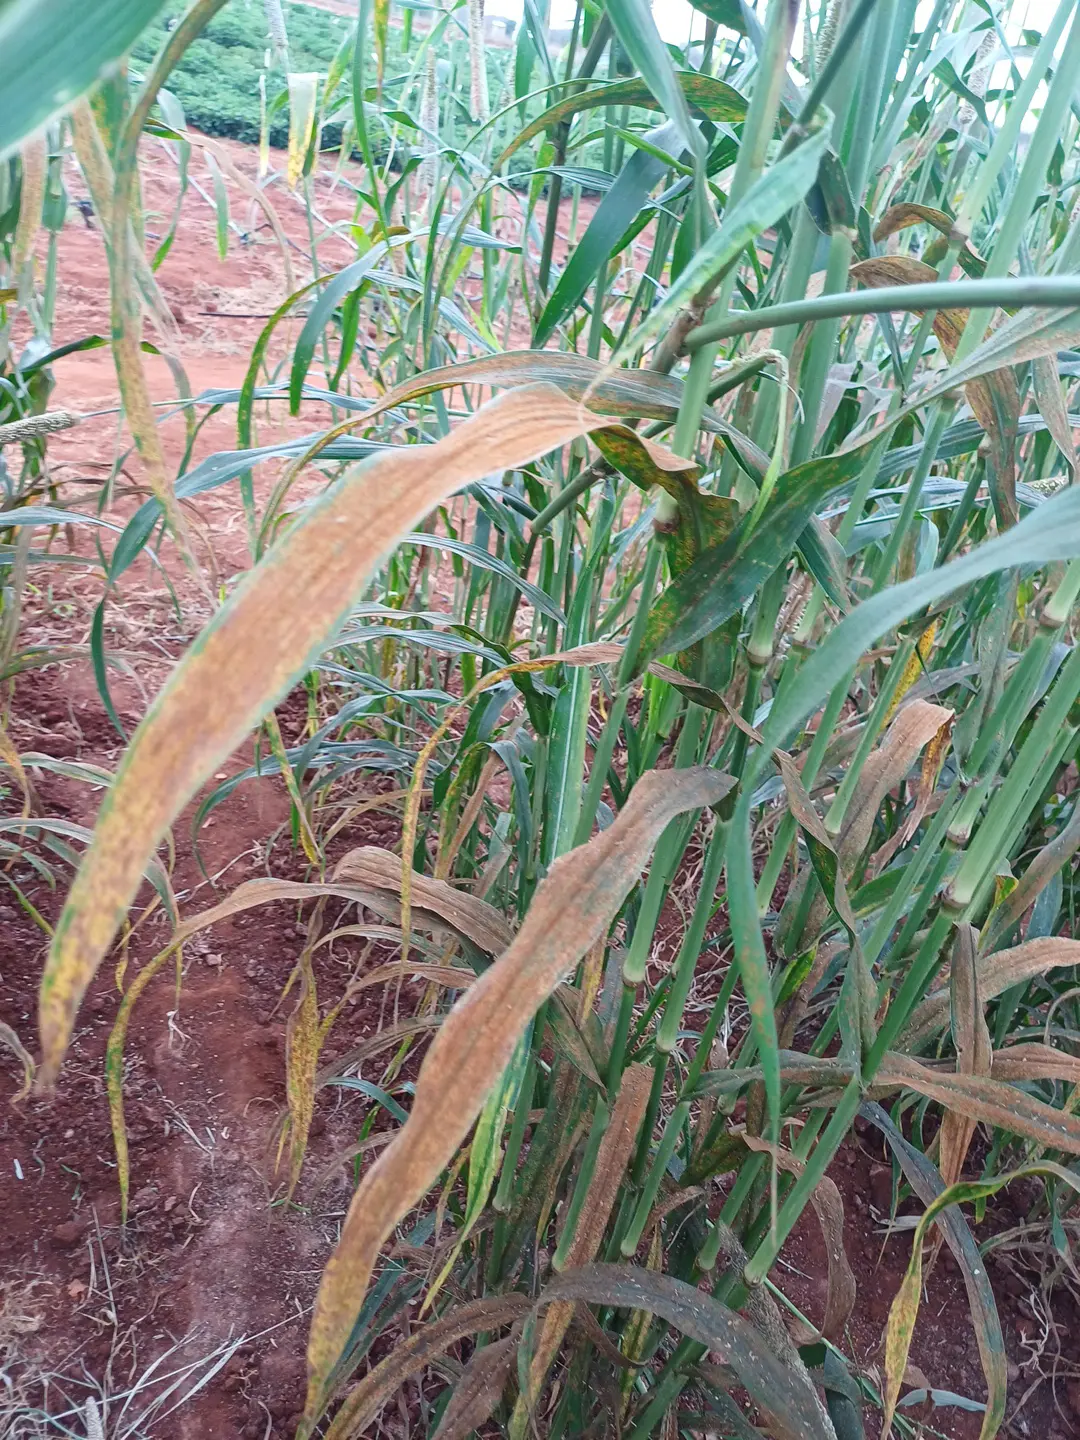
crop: pearl millet
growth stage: filling grain
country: Kenya
